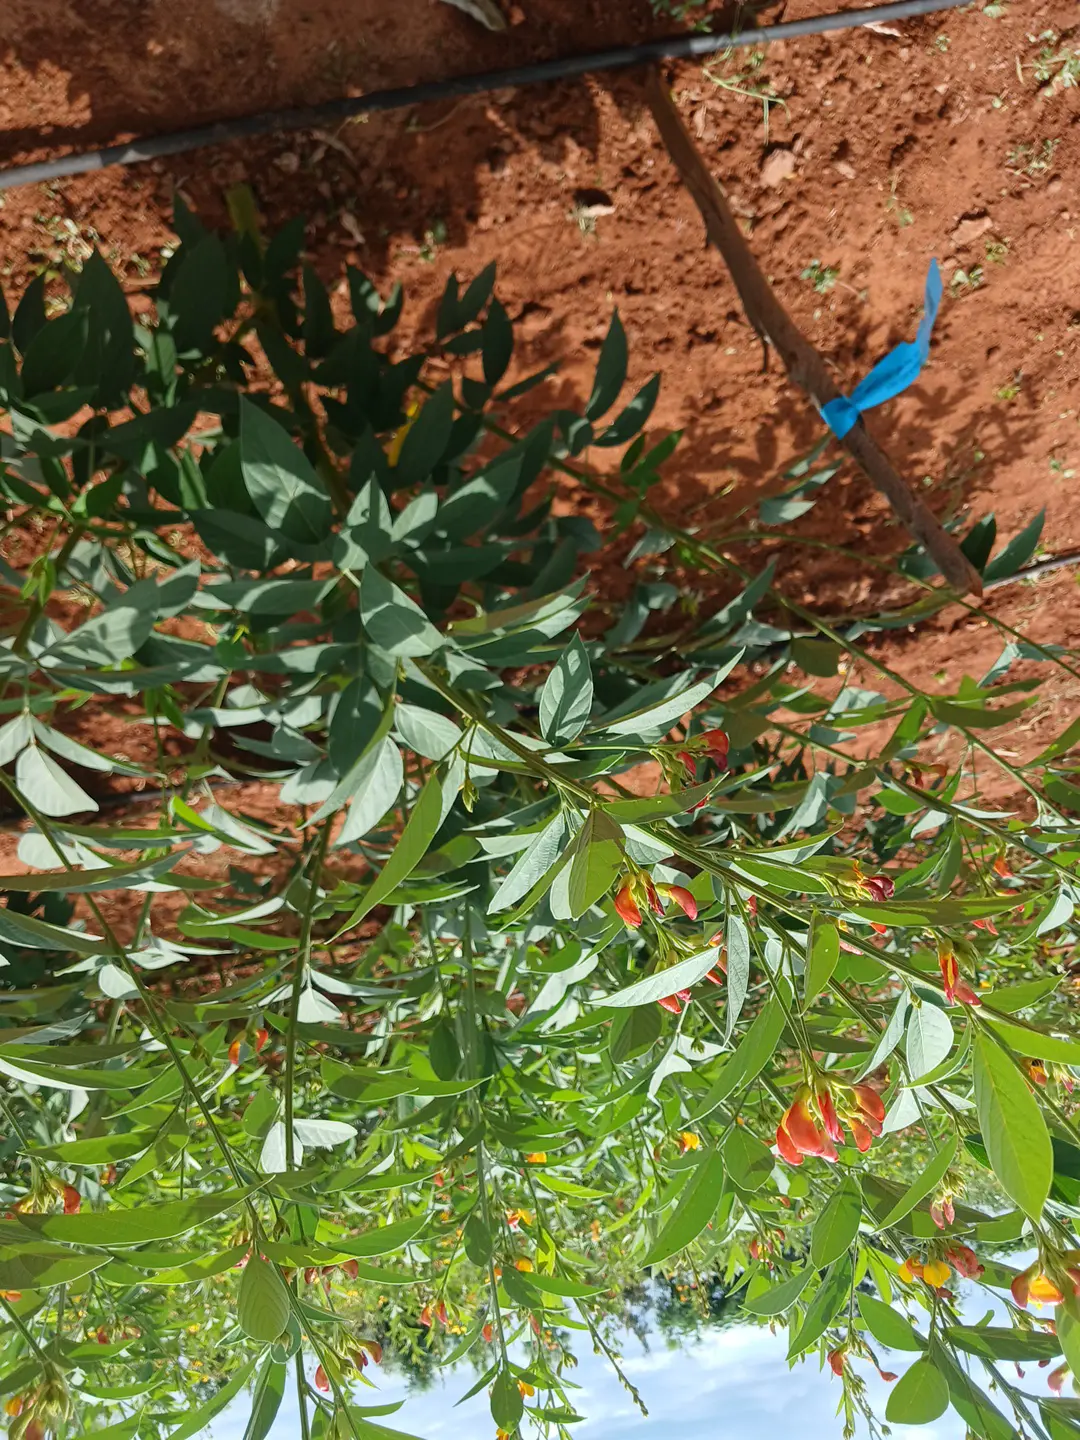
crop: pigeonpea
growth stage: flowering
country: Kenya
